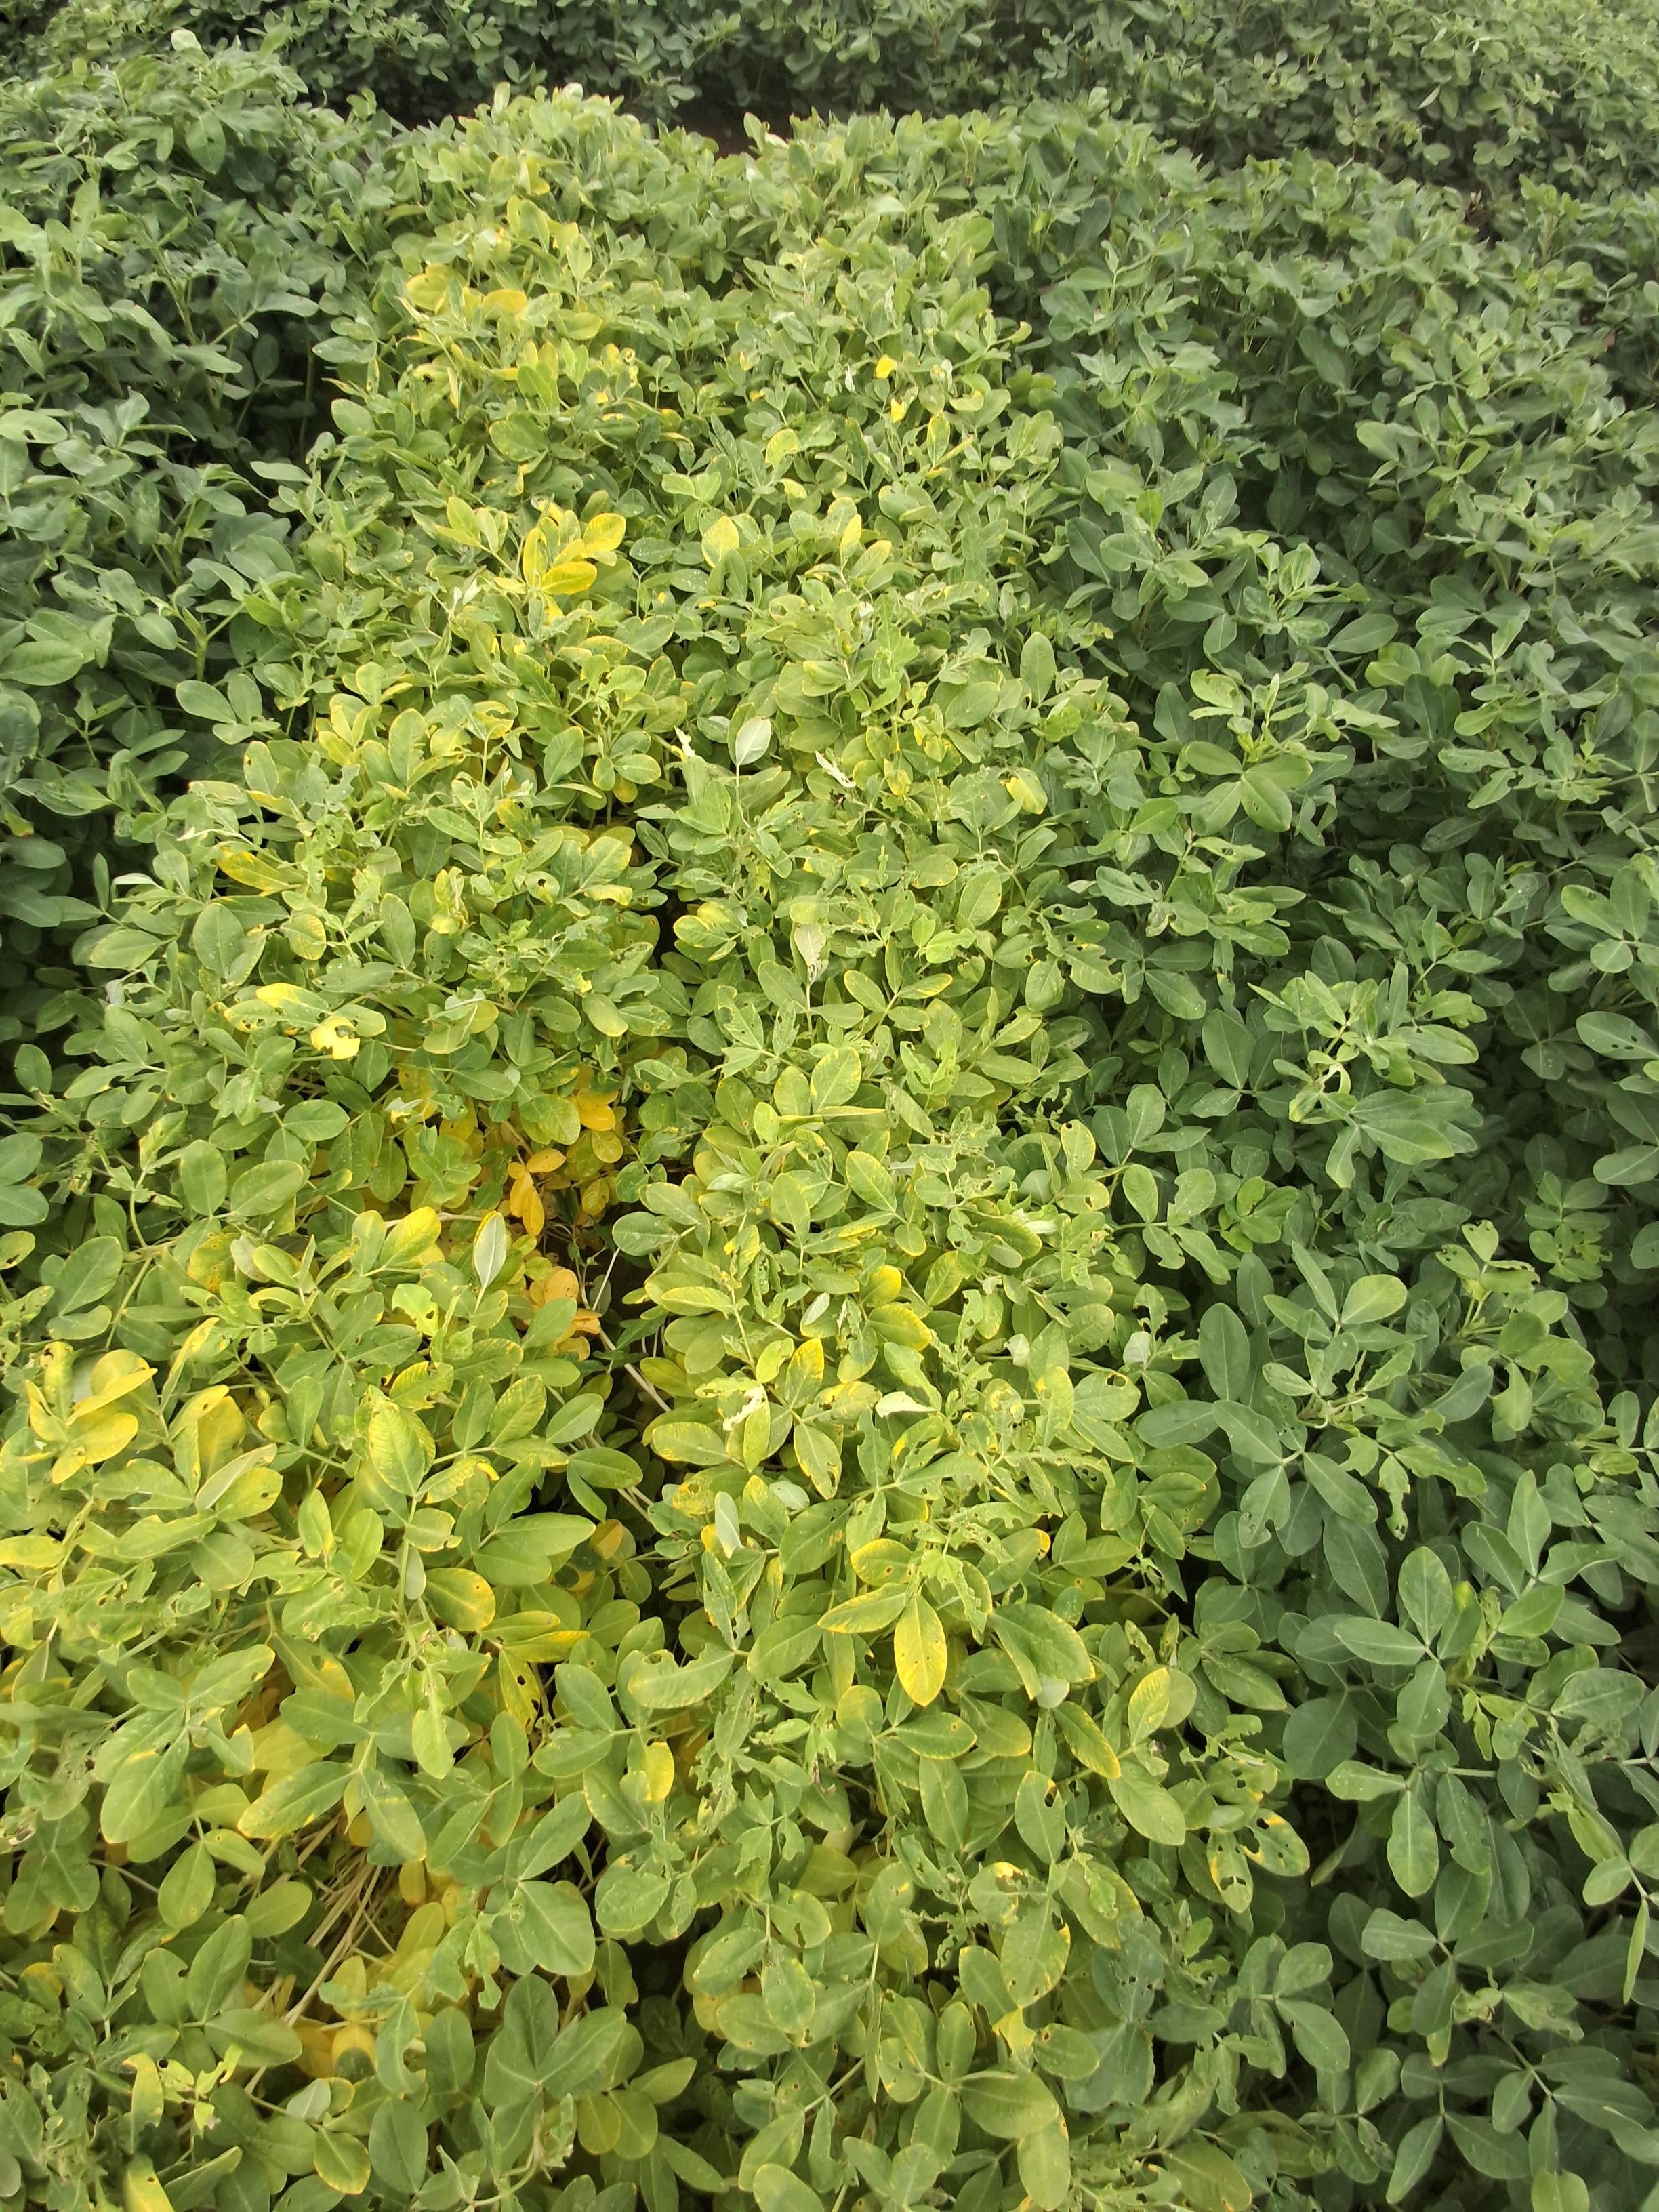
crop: groundnut
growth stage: pegging
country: Kenya
